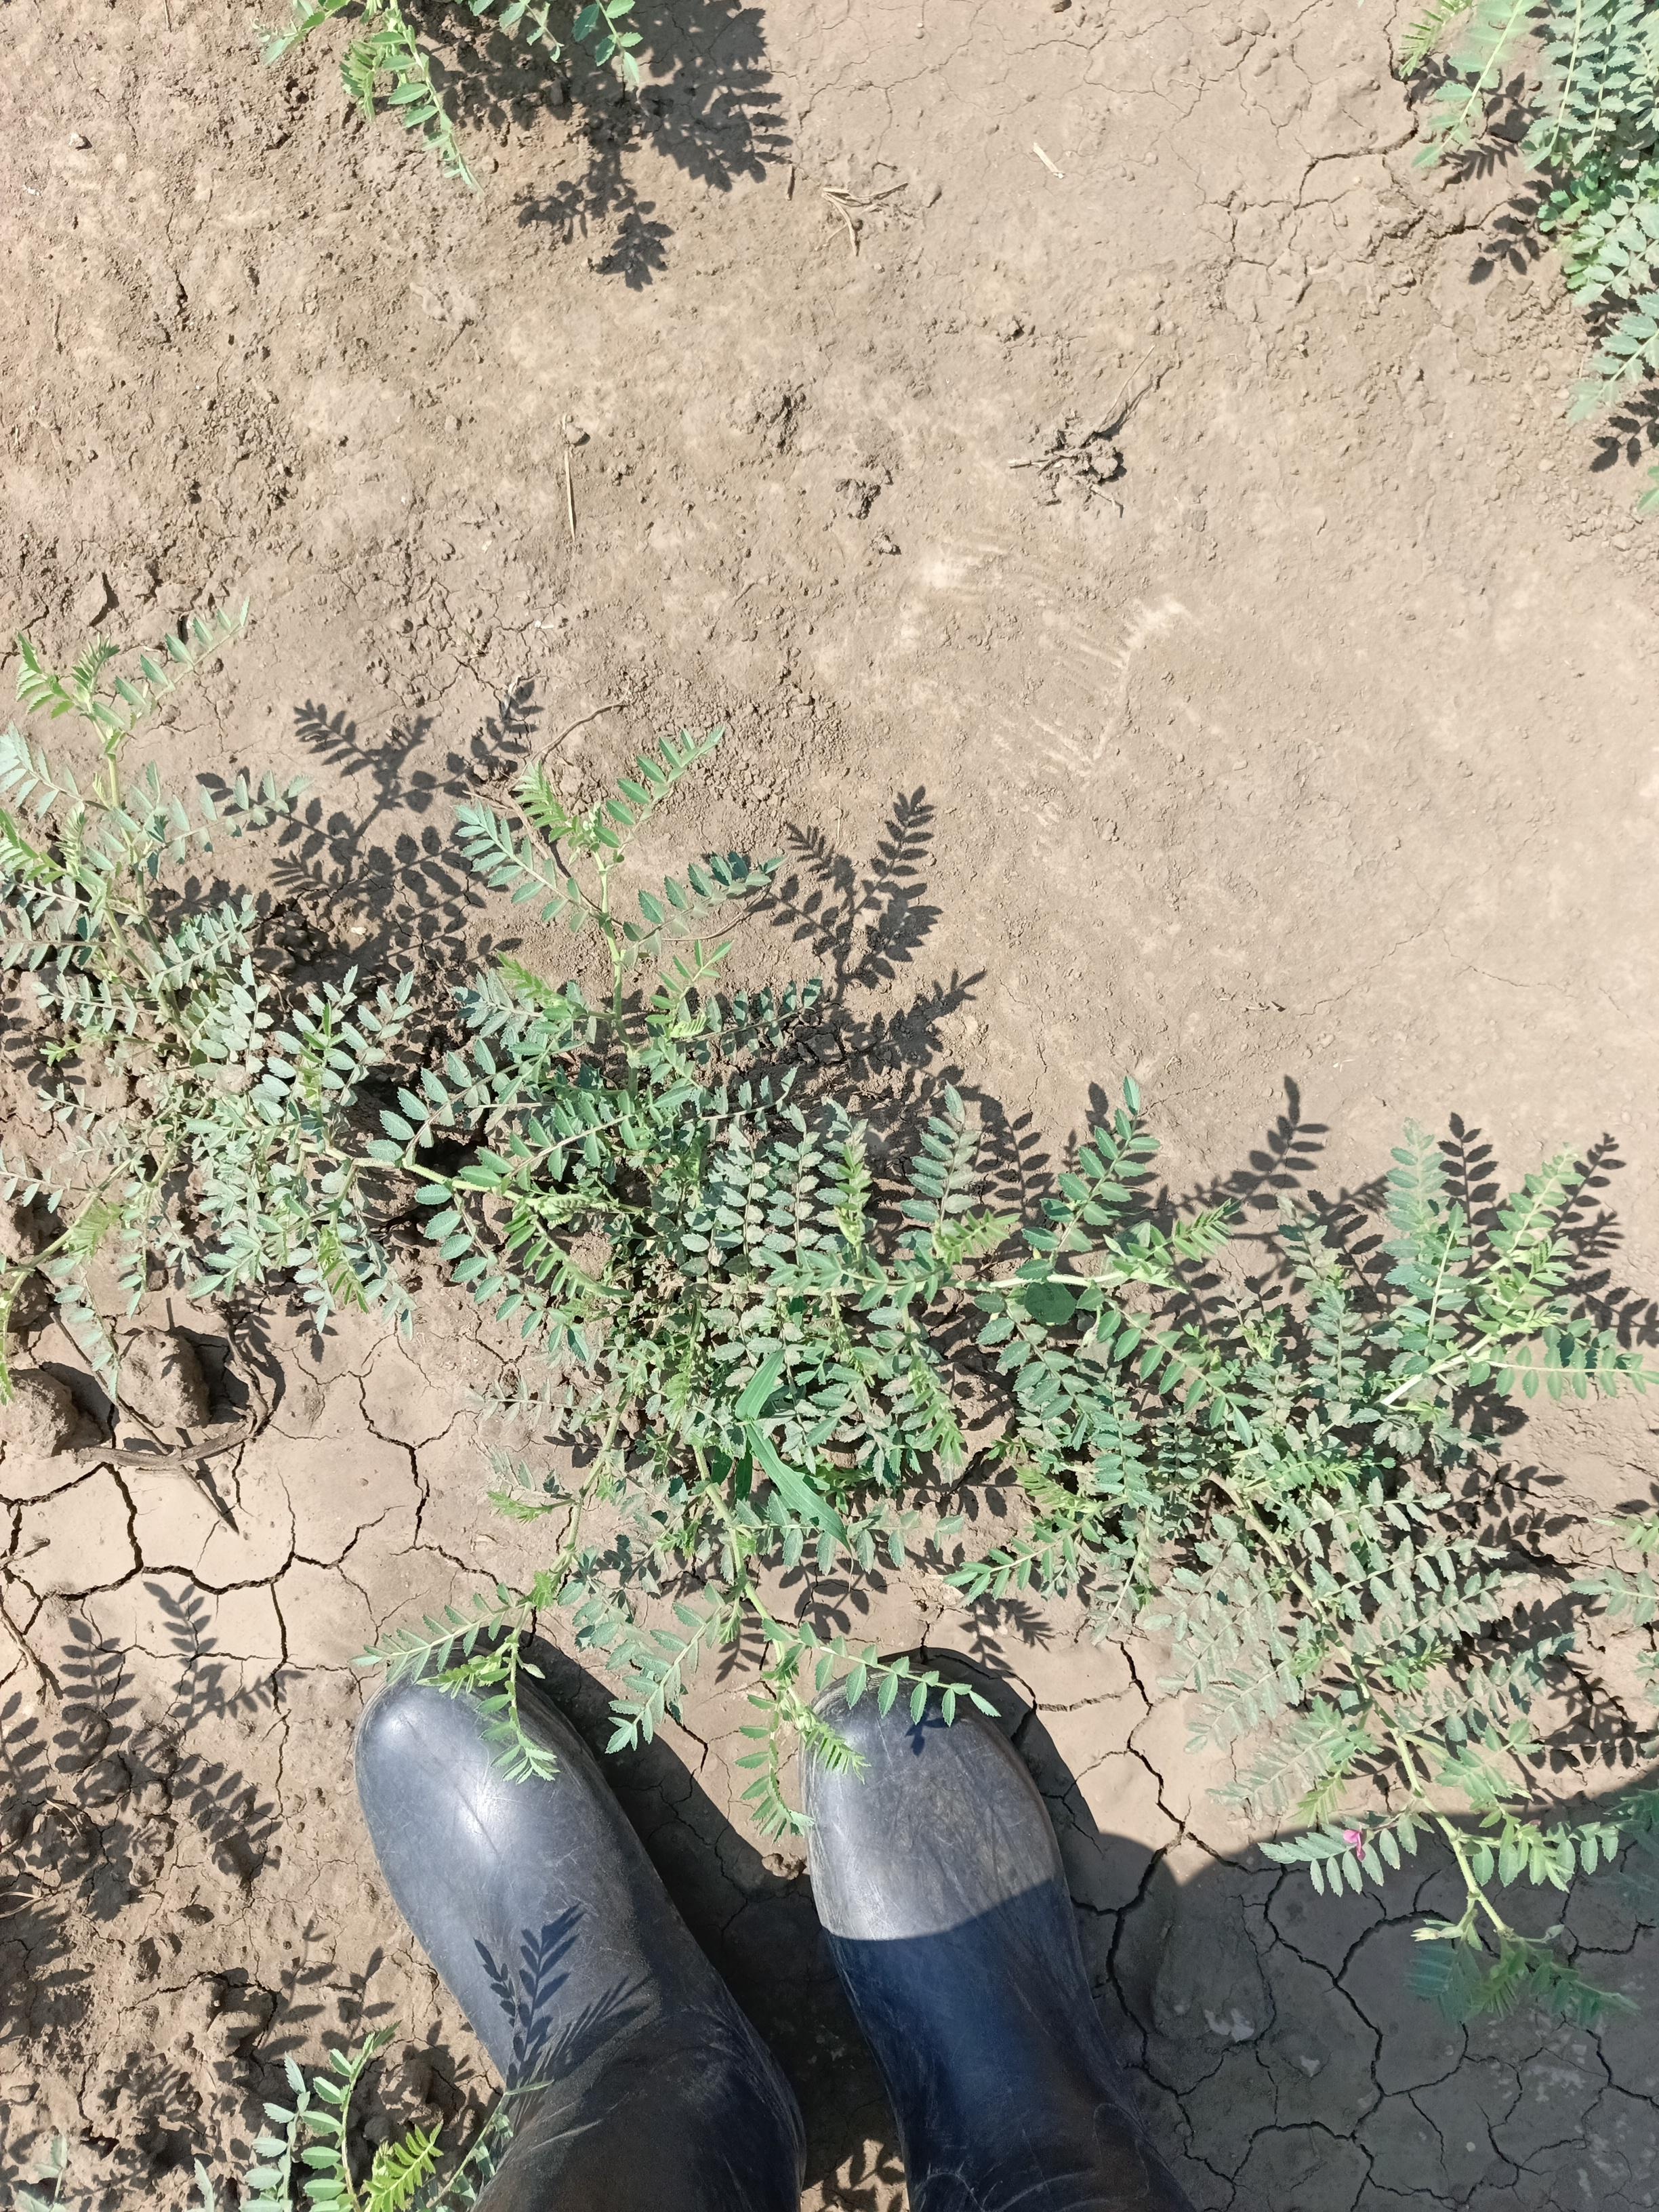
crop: chickpea
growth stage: vegetative
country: Tanzania
